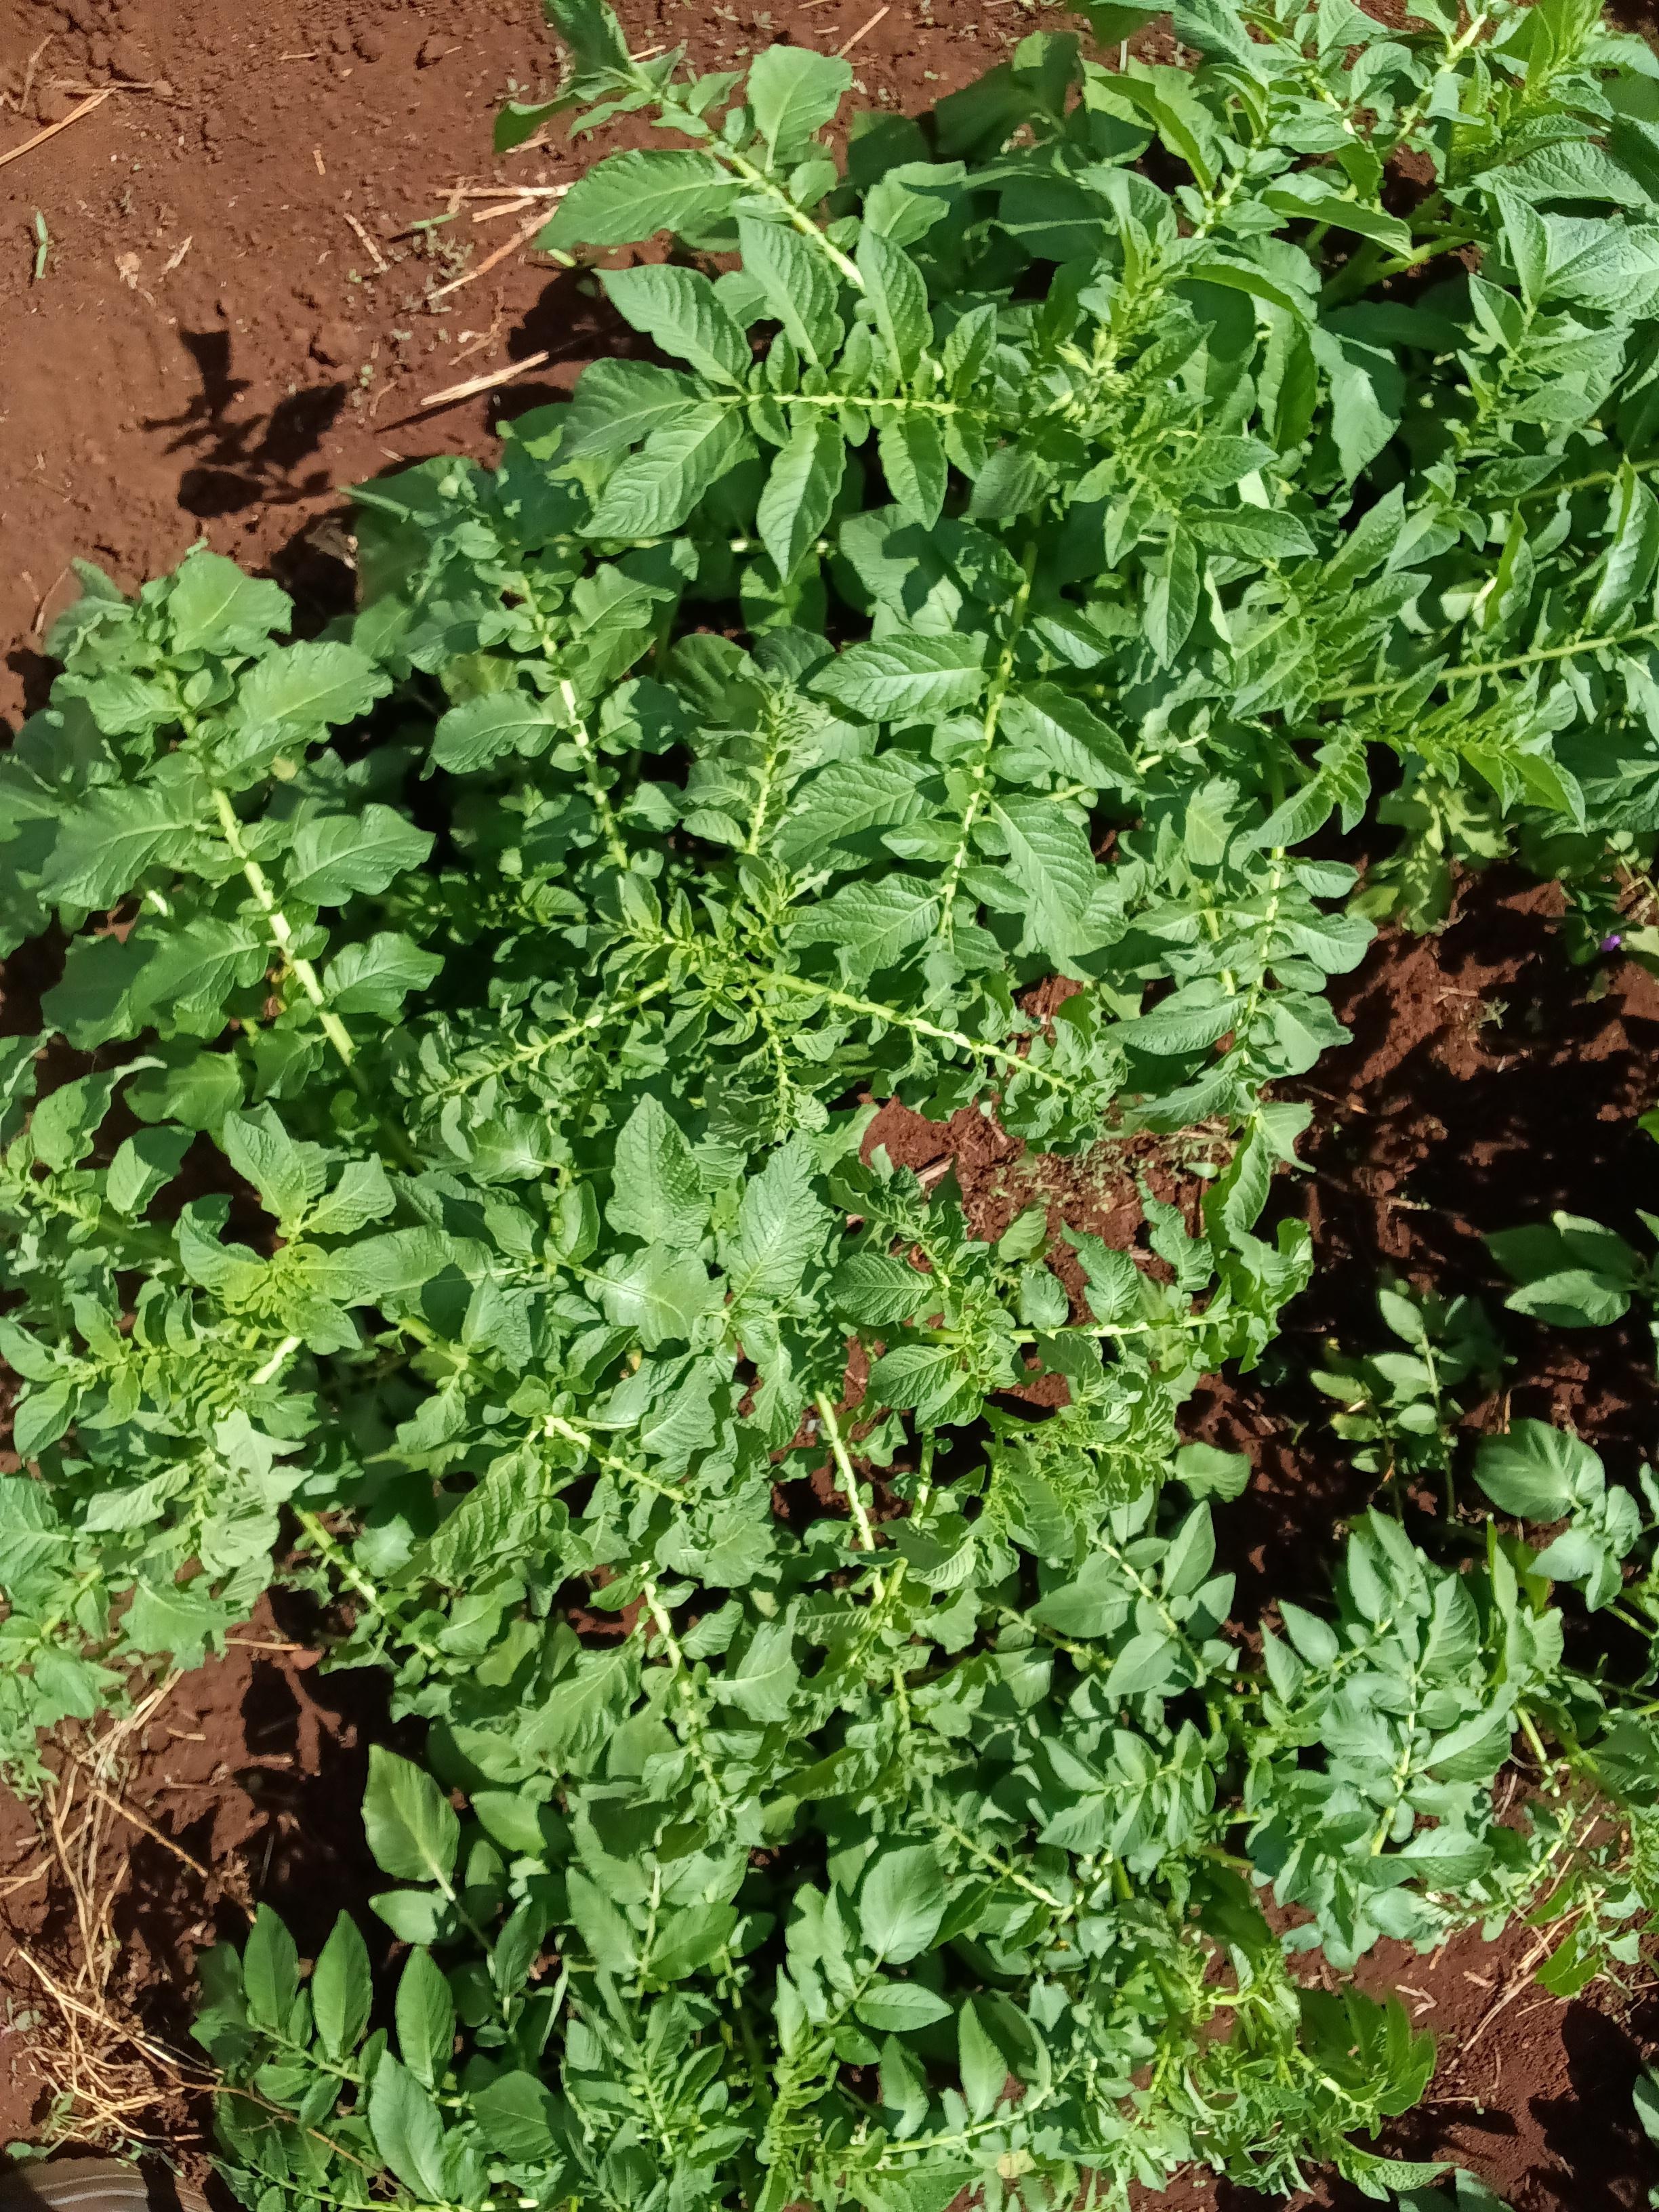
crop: potato
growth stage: vegetative
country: Kenya
